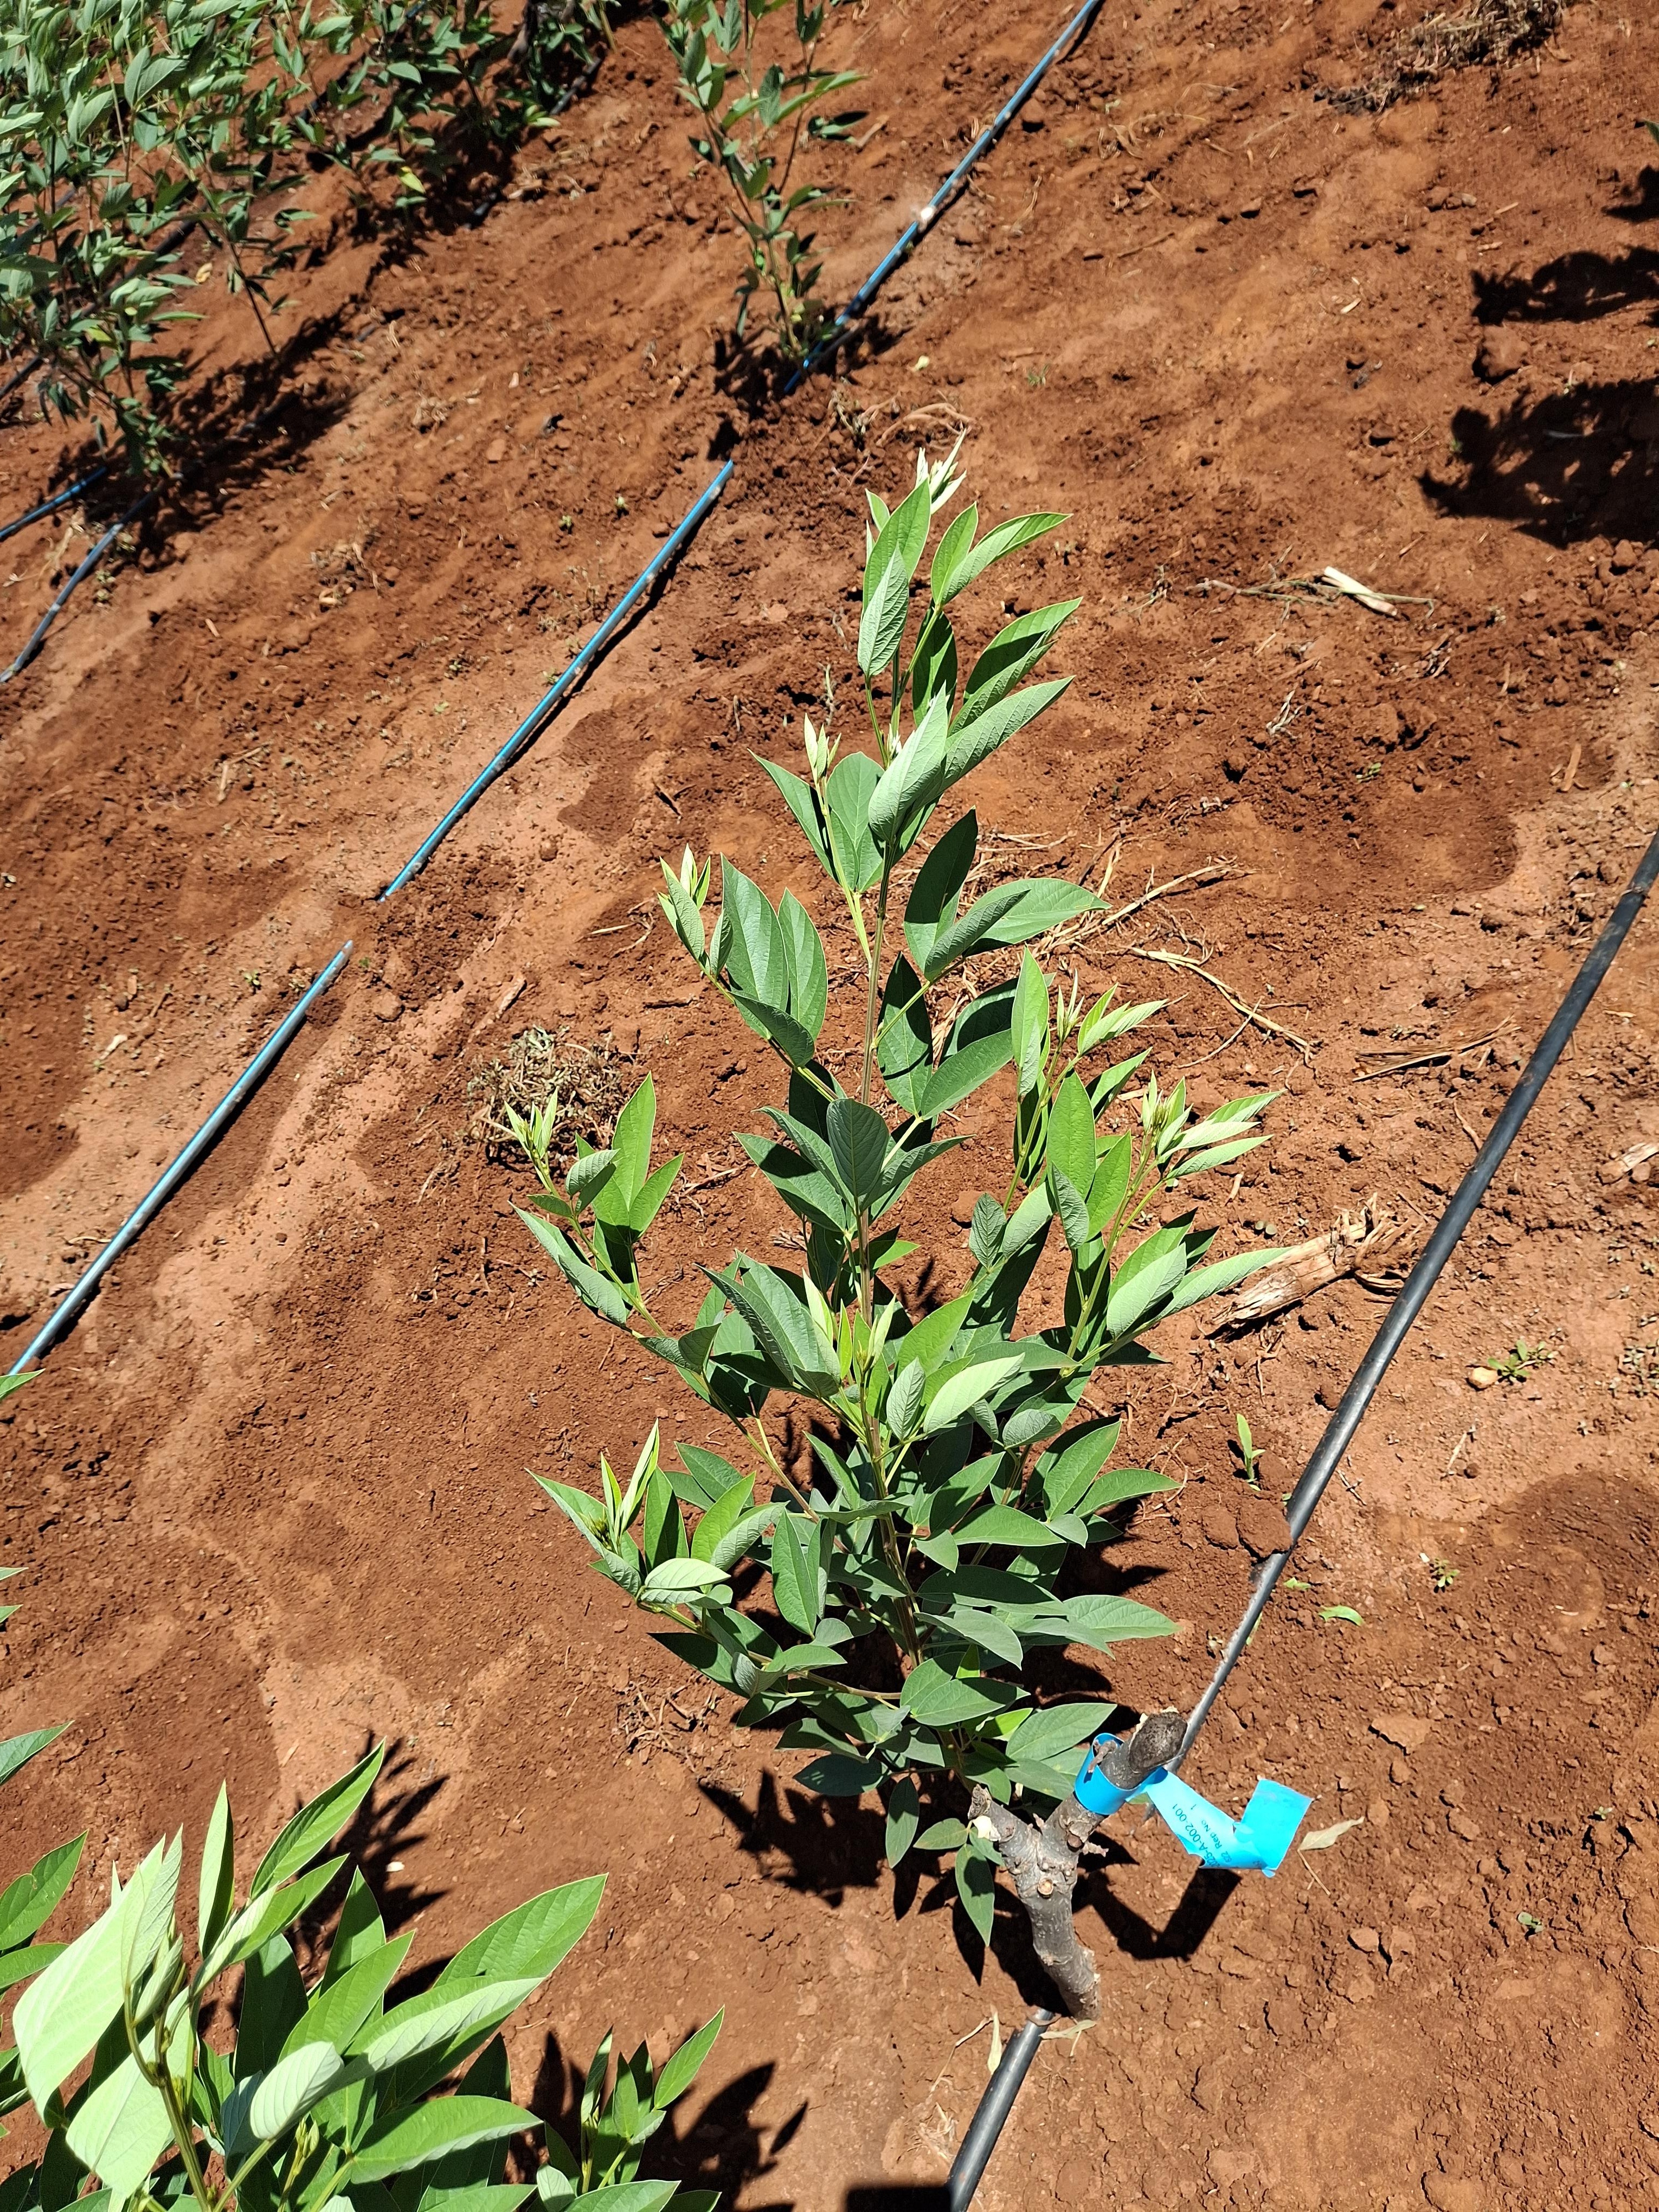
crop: pigeonpea
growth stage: flowering
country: Kenya
